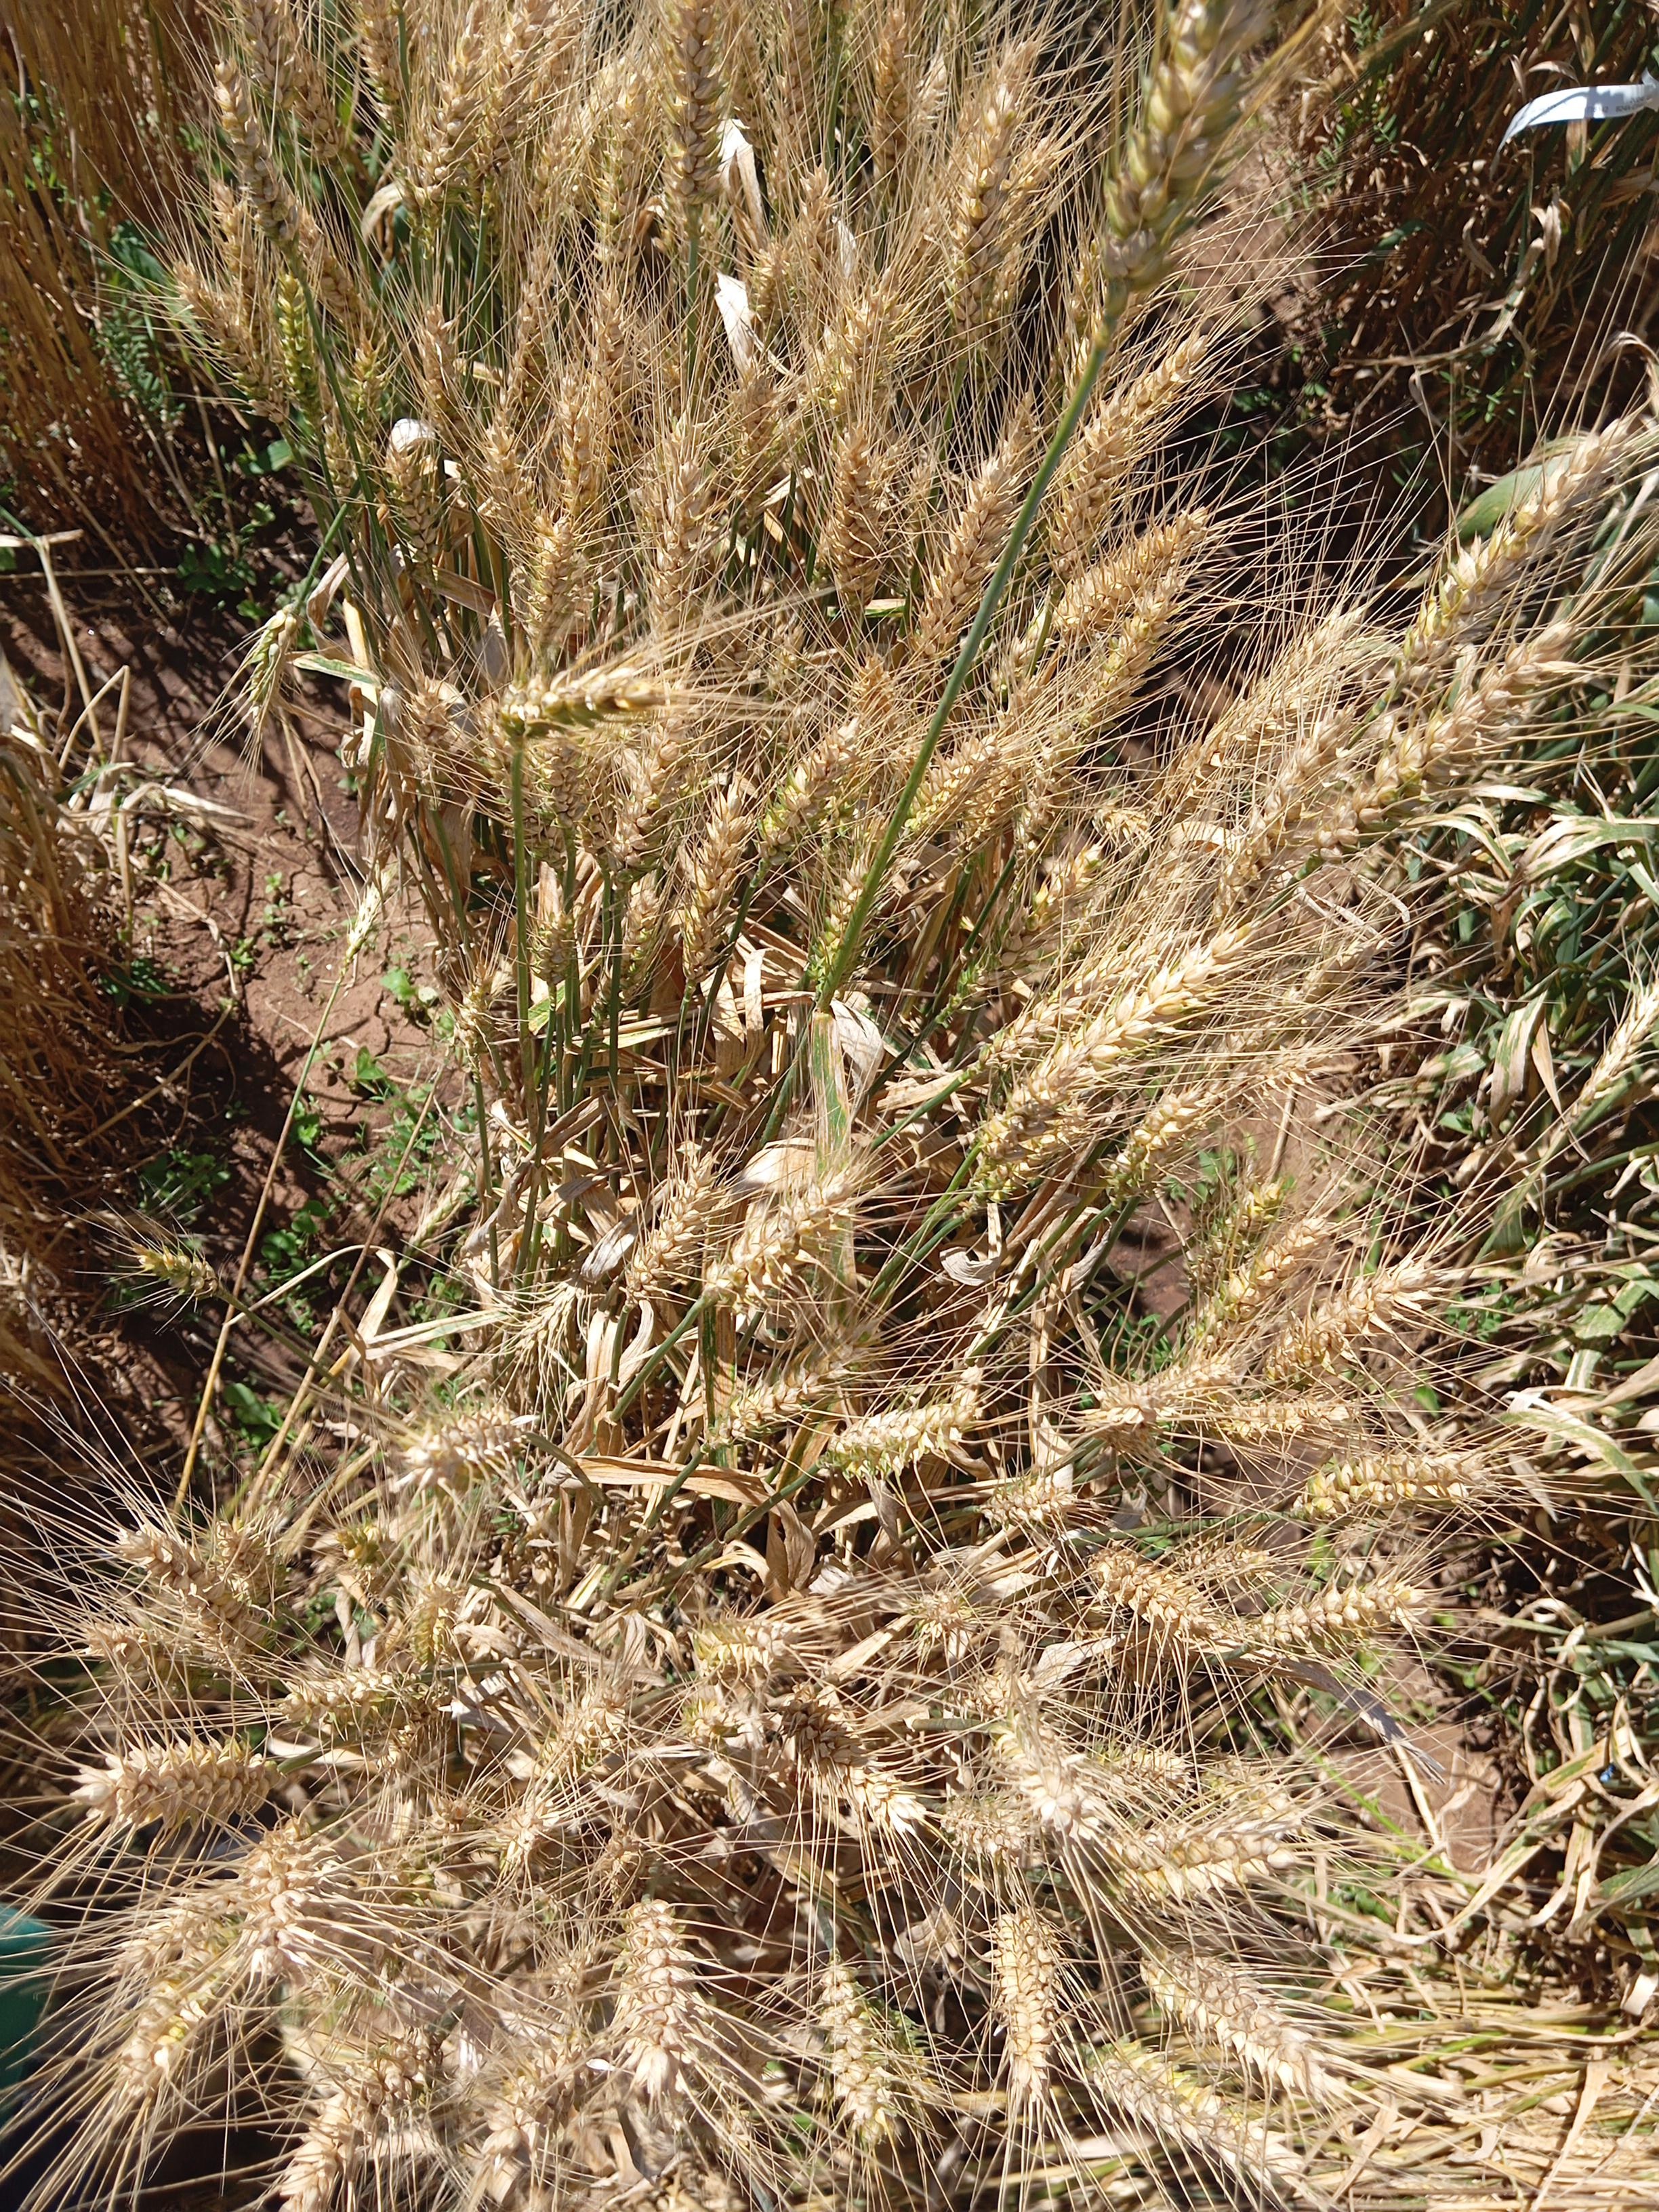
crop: wheat
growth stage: maturity
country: Kenya
